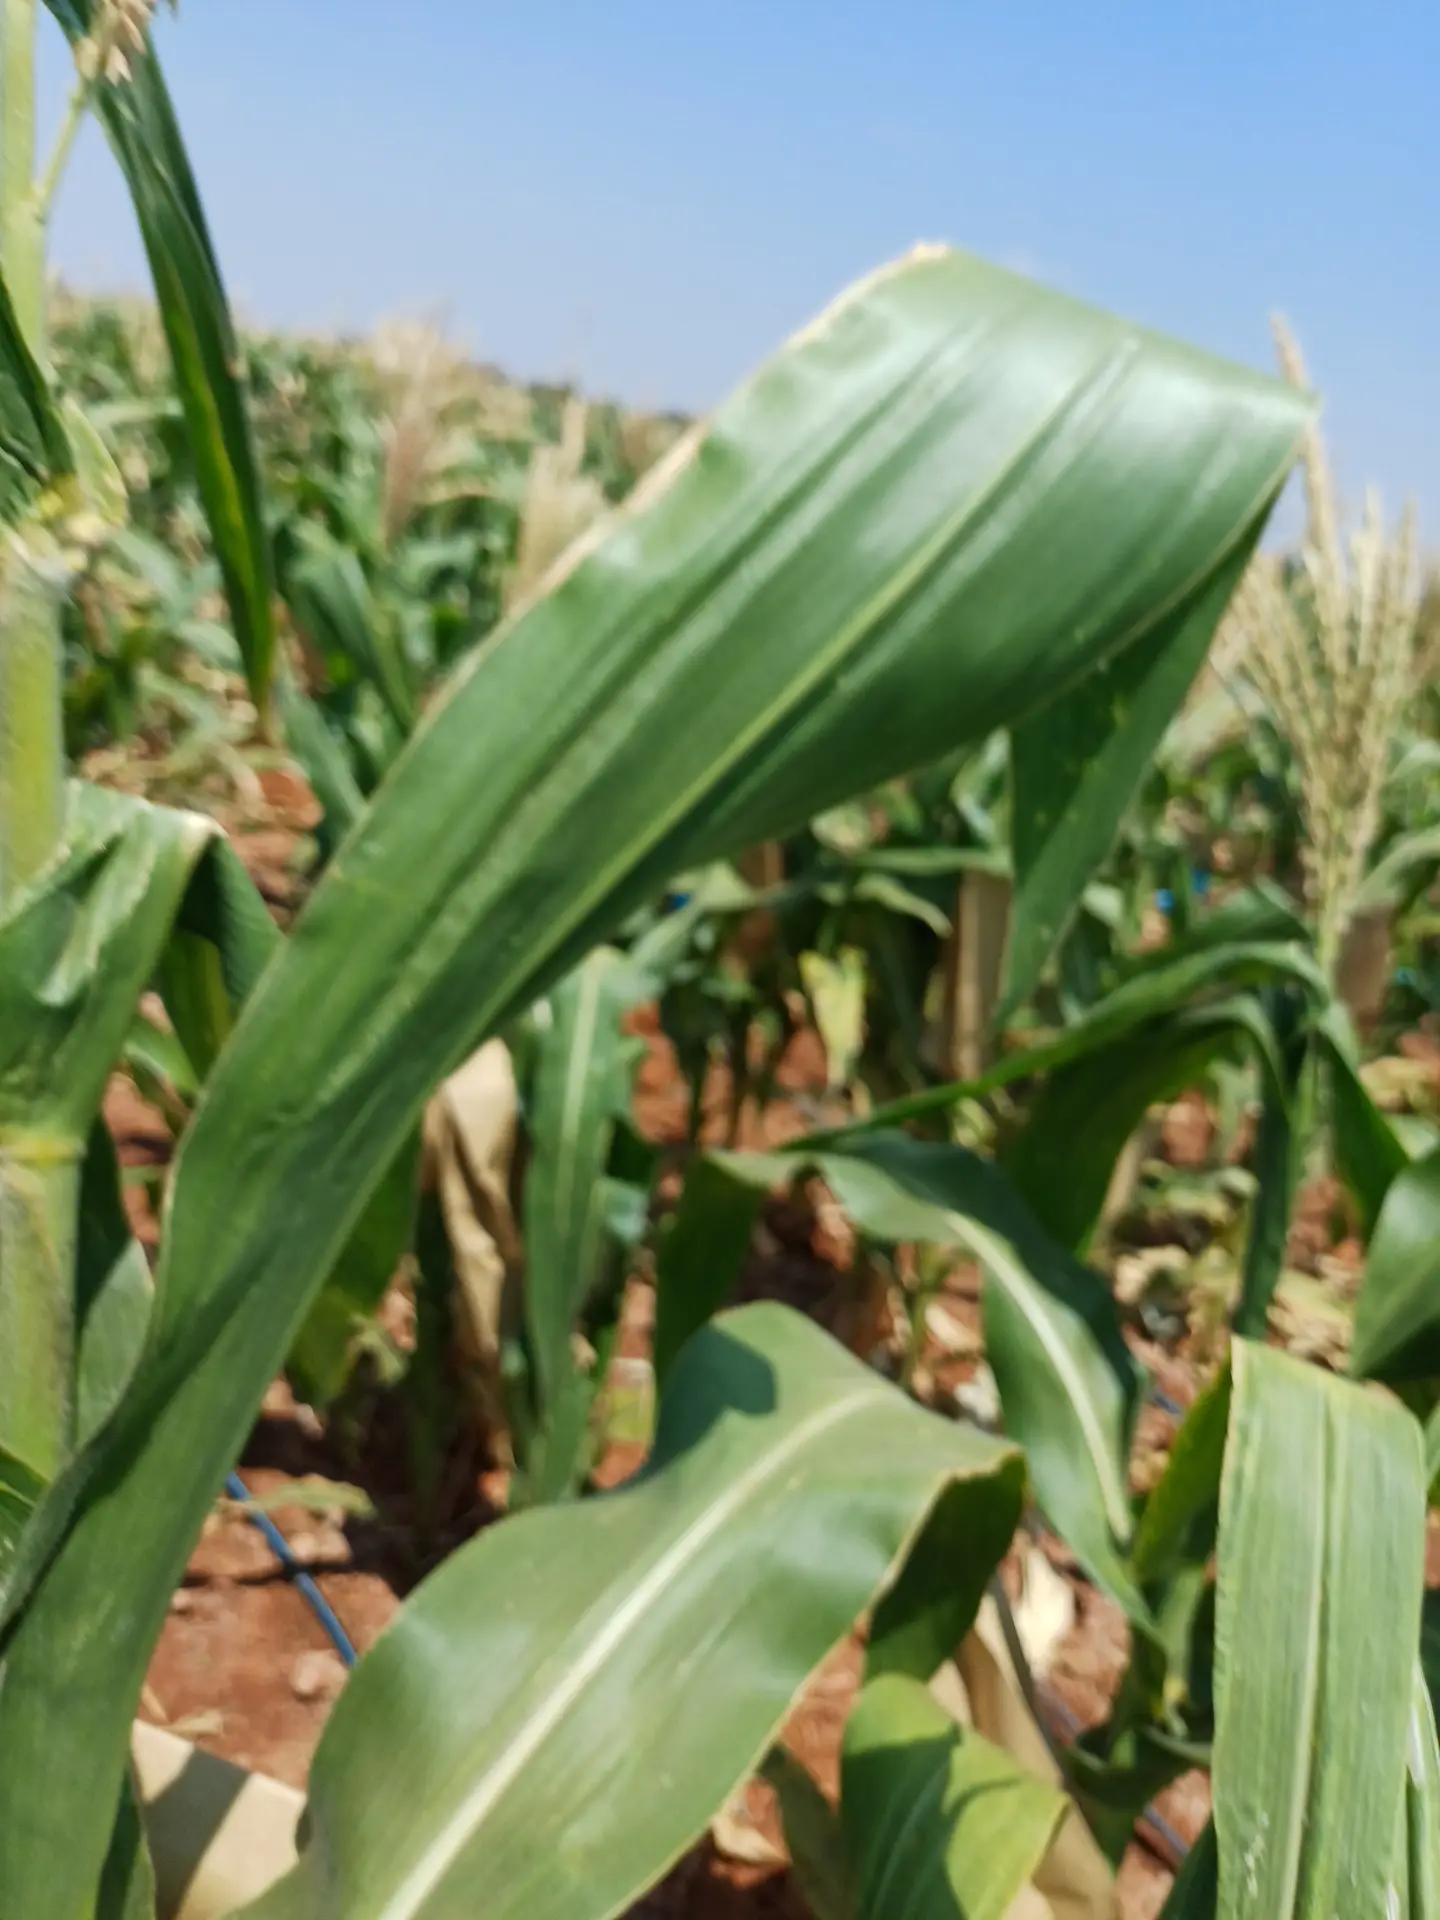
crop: maize
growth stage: flowering
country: Kenya
